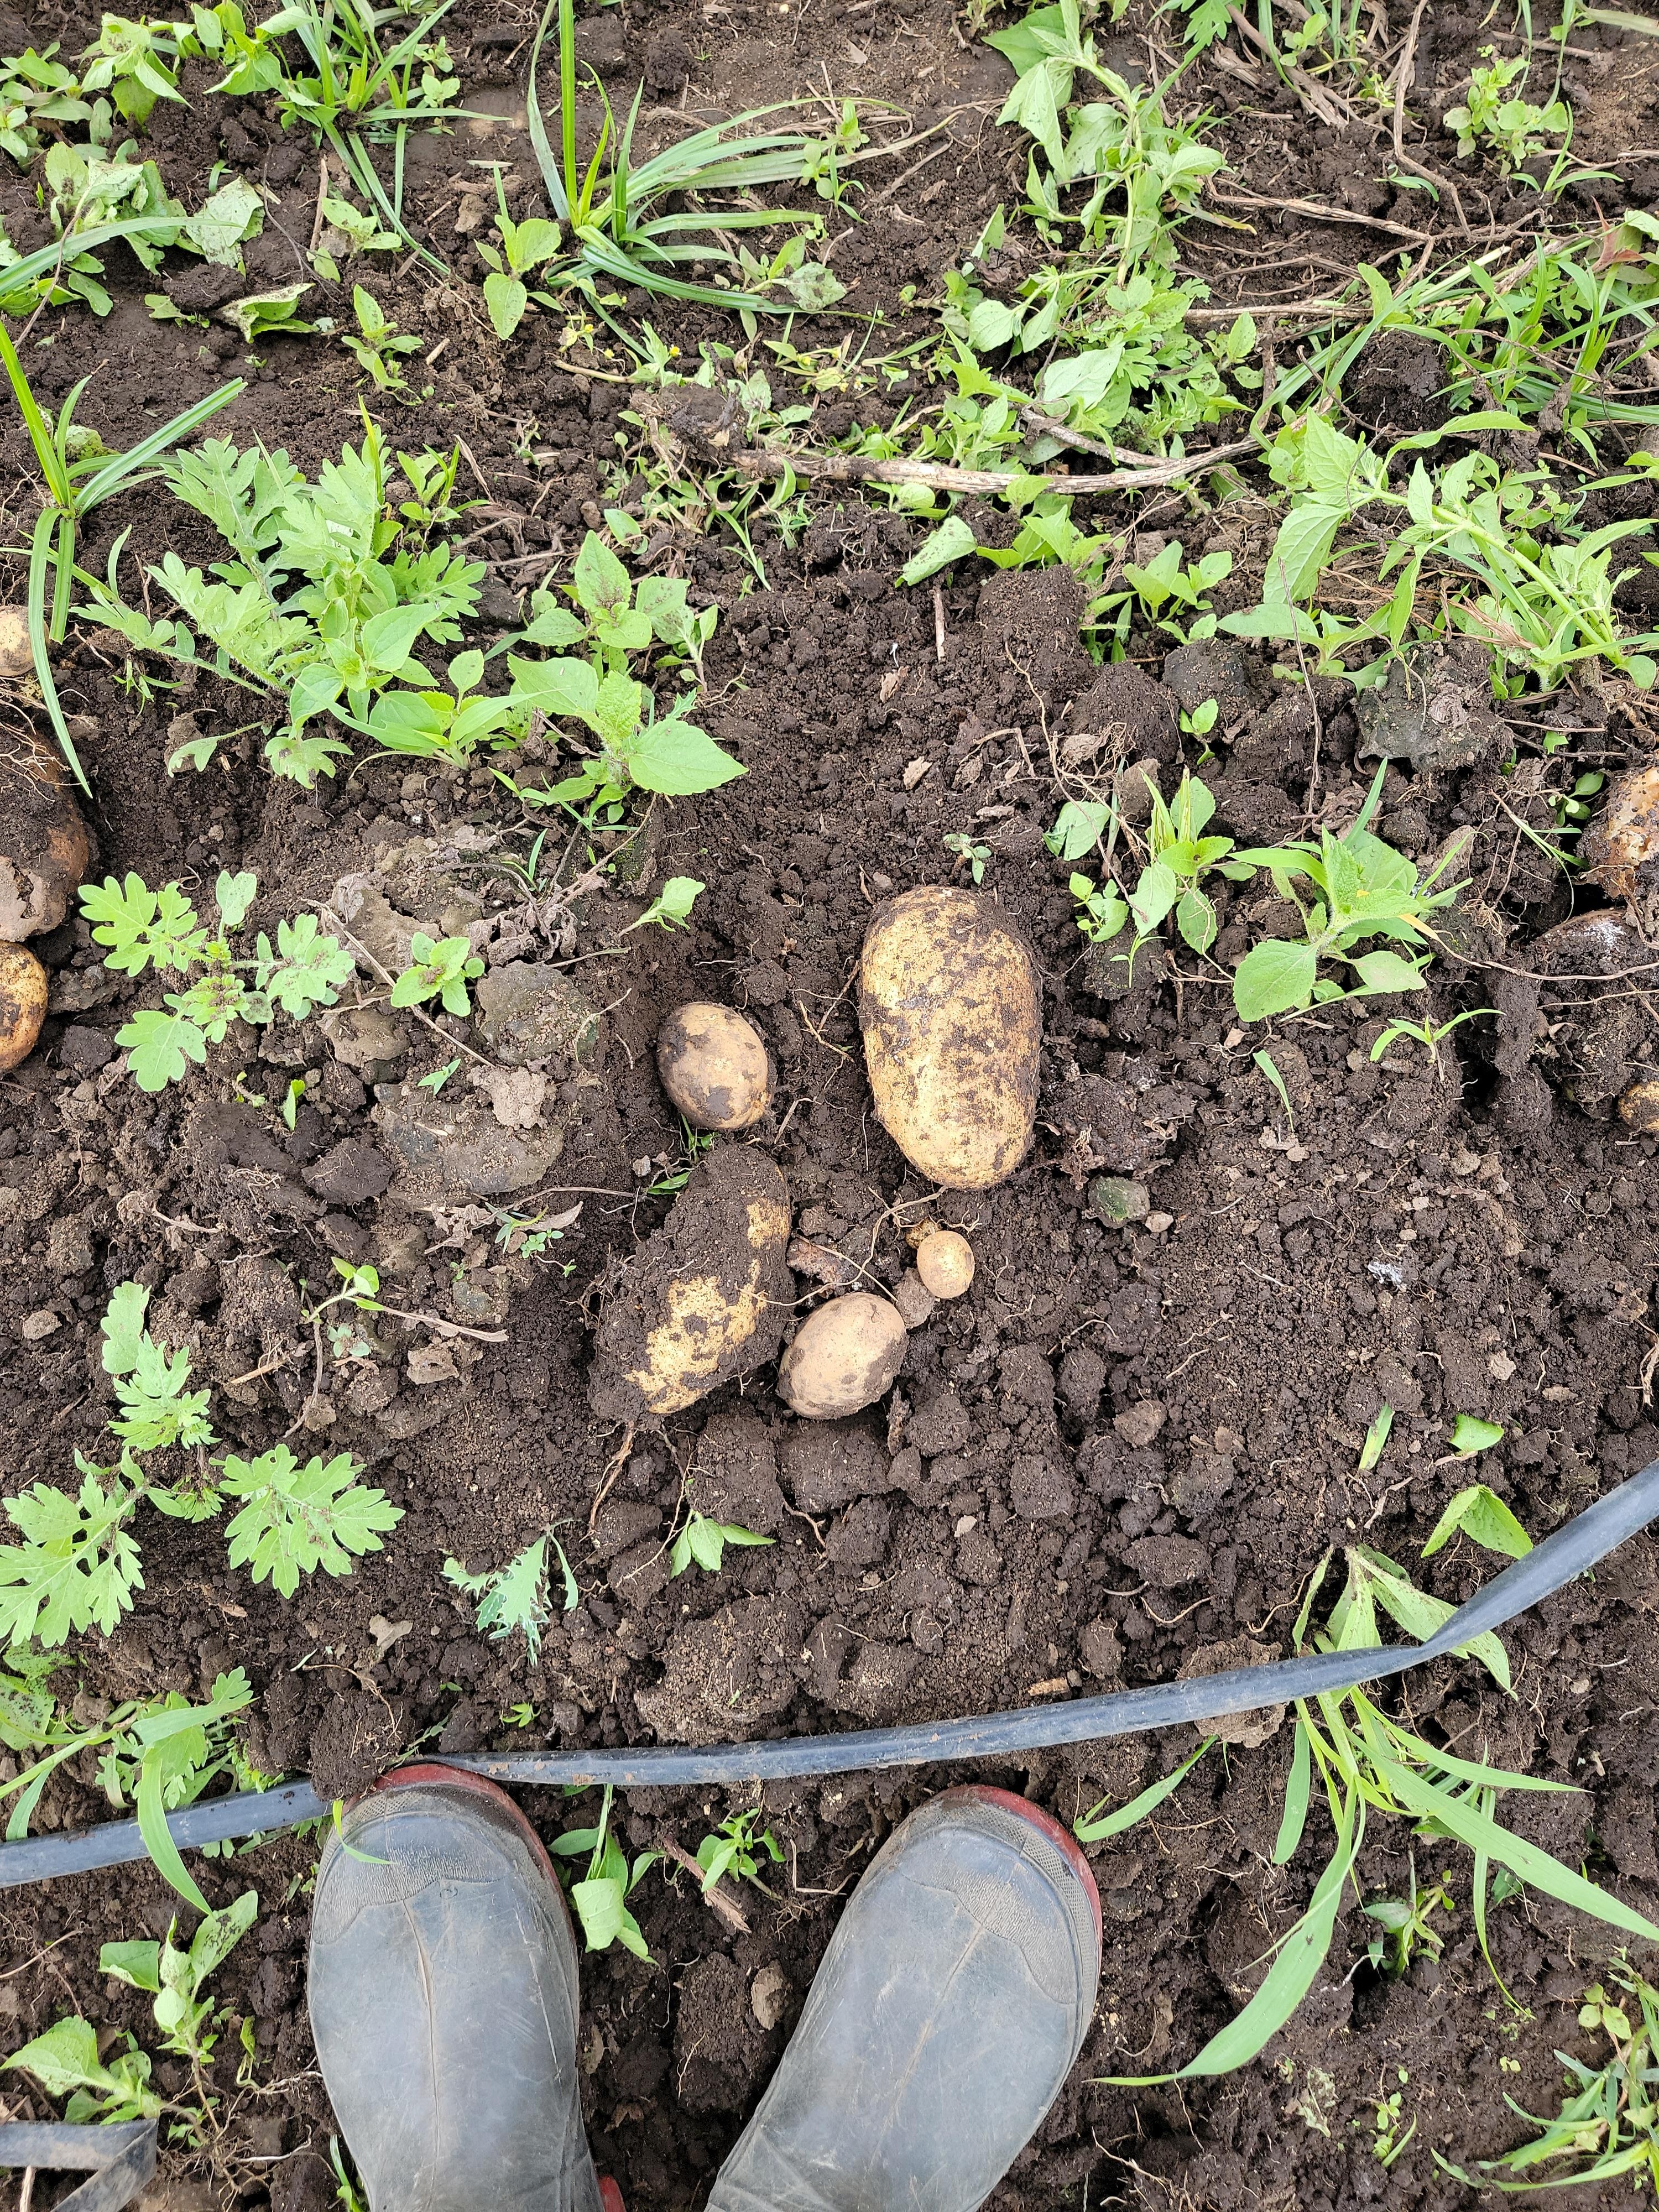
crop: potato
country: Tanzania
